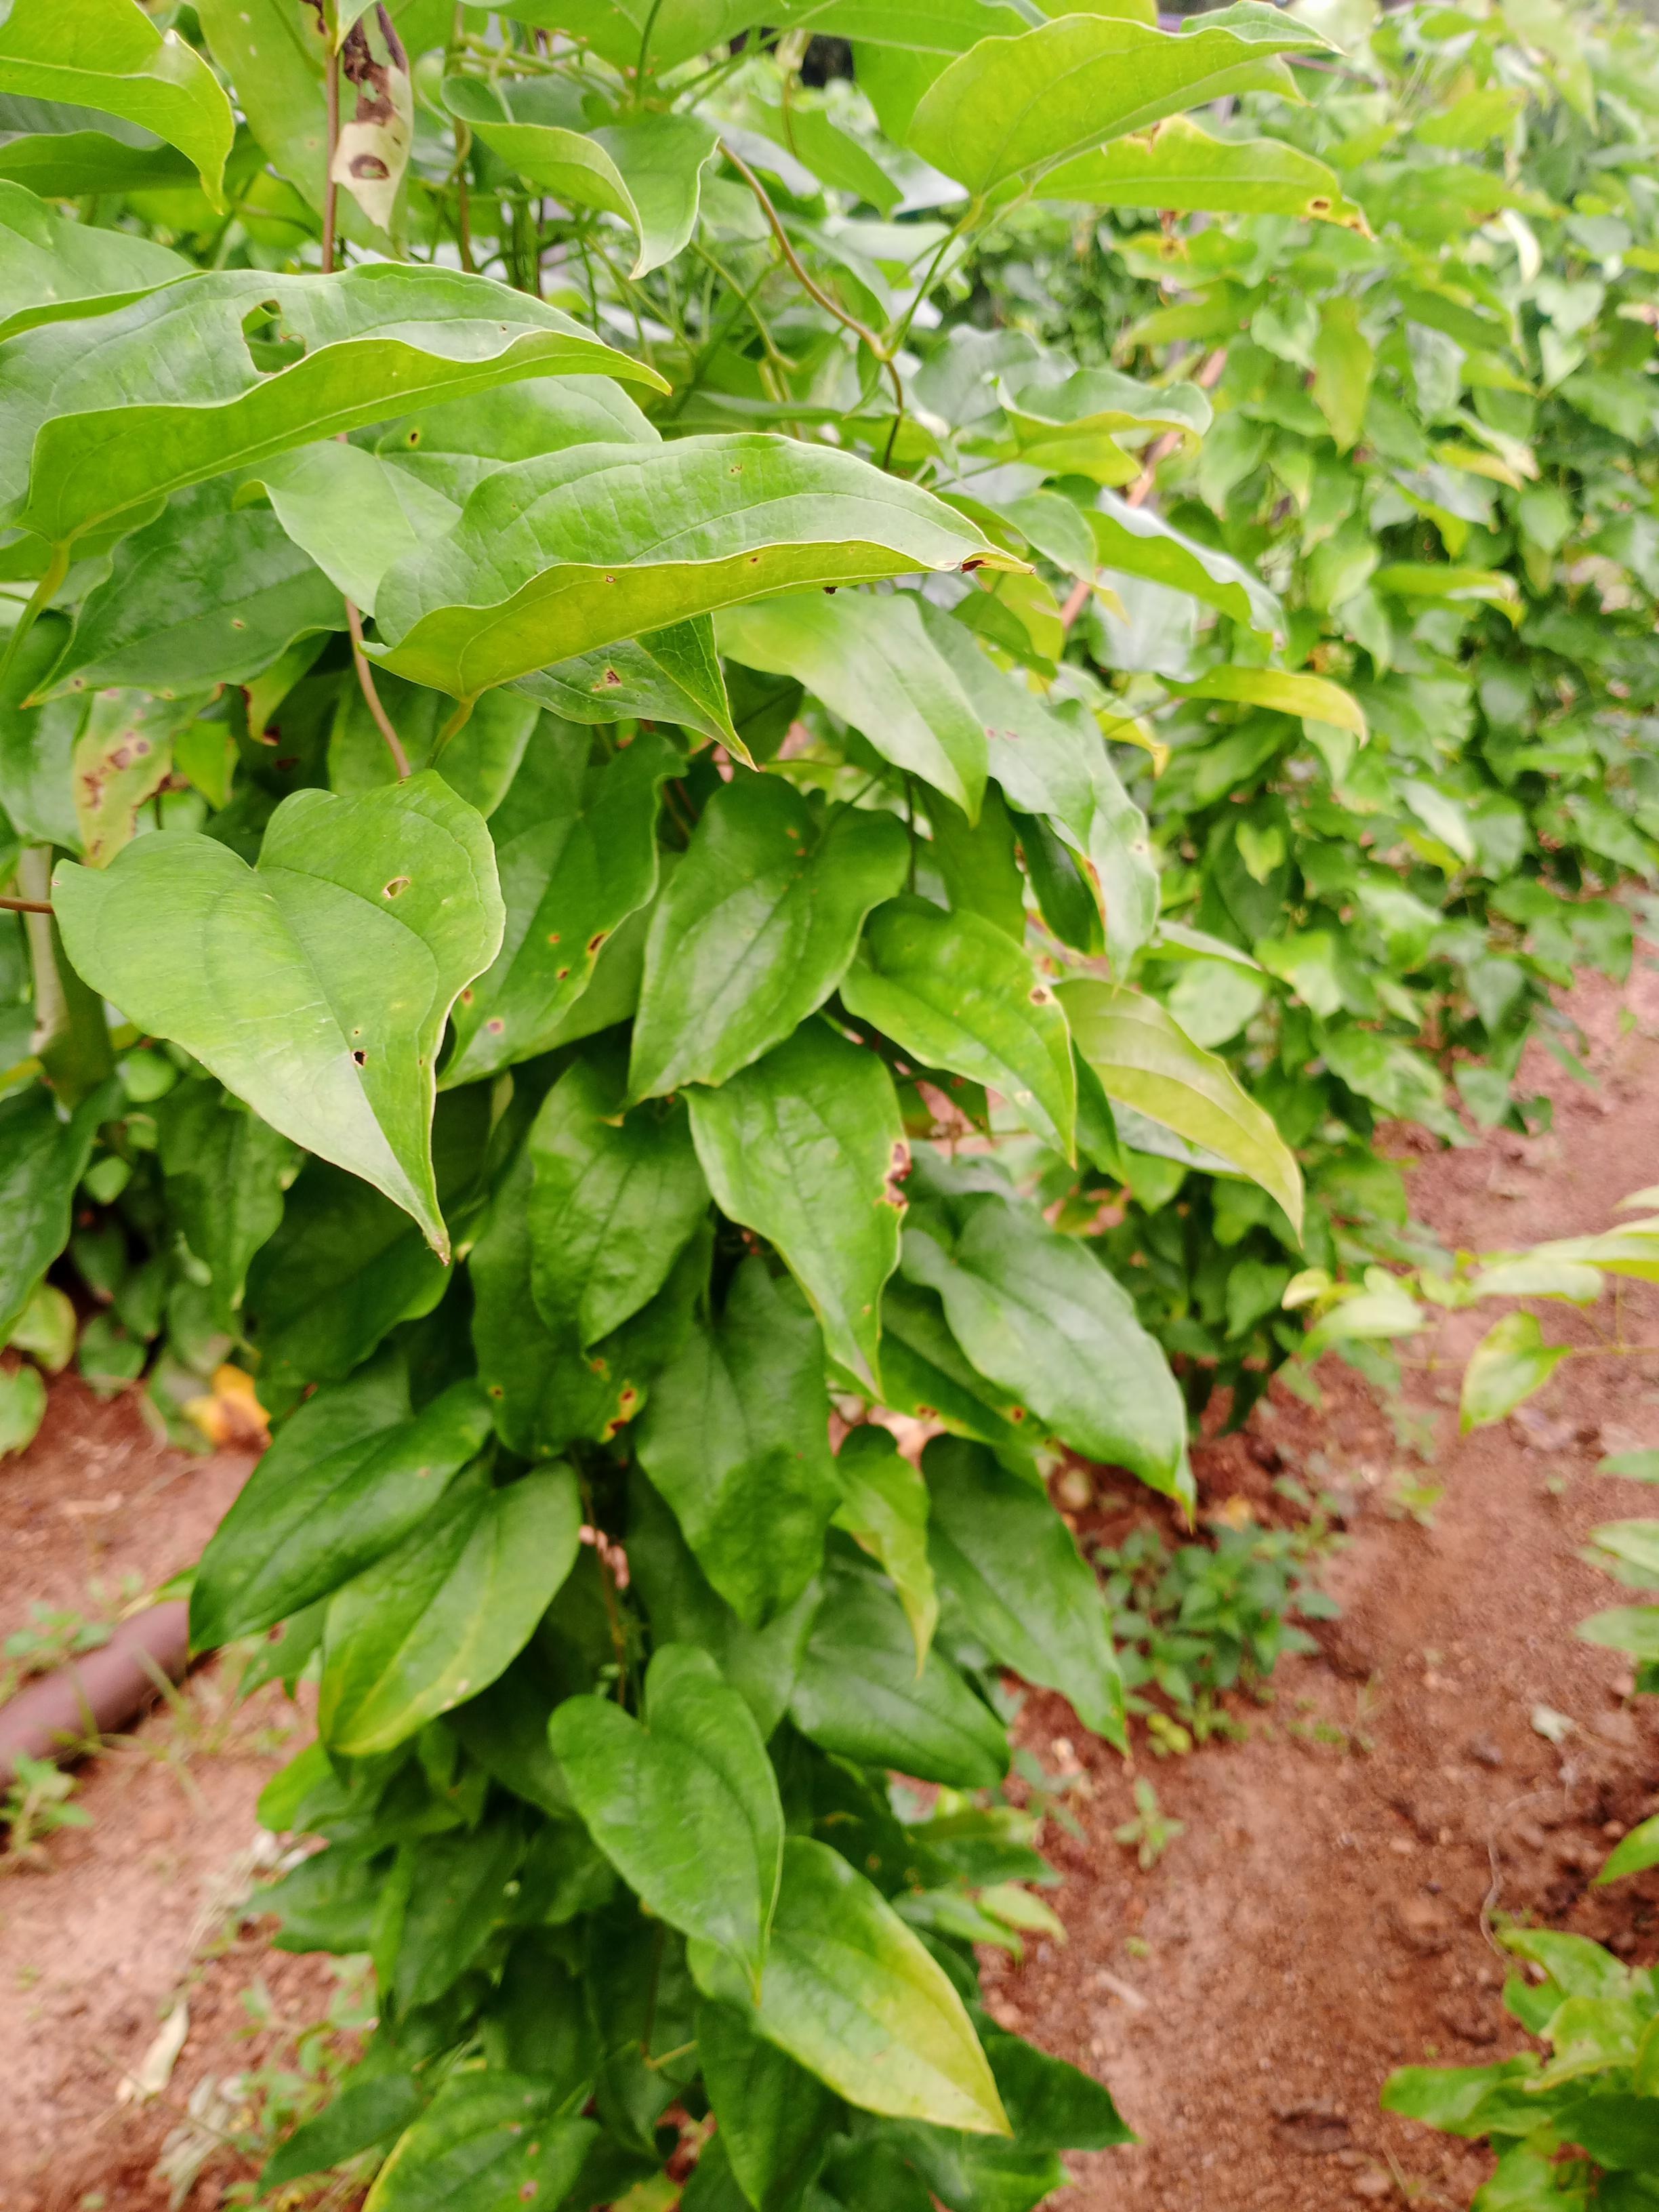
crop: yam
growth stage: vegetative
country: Nigeria
